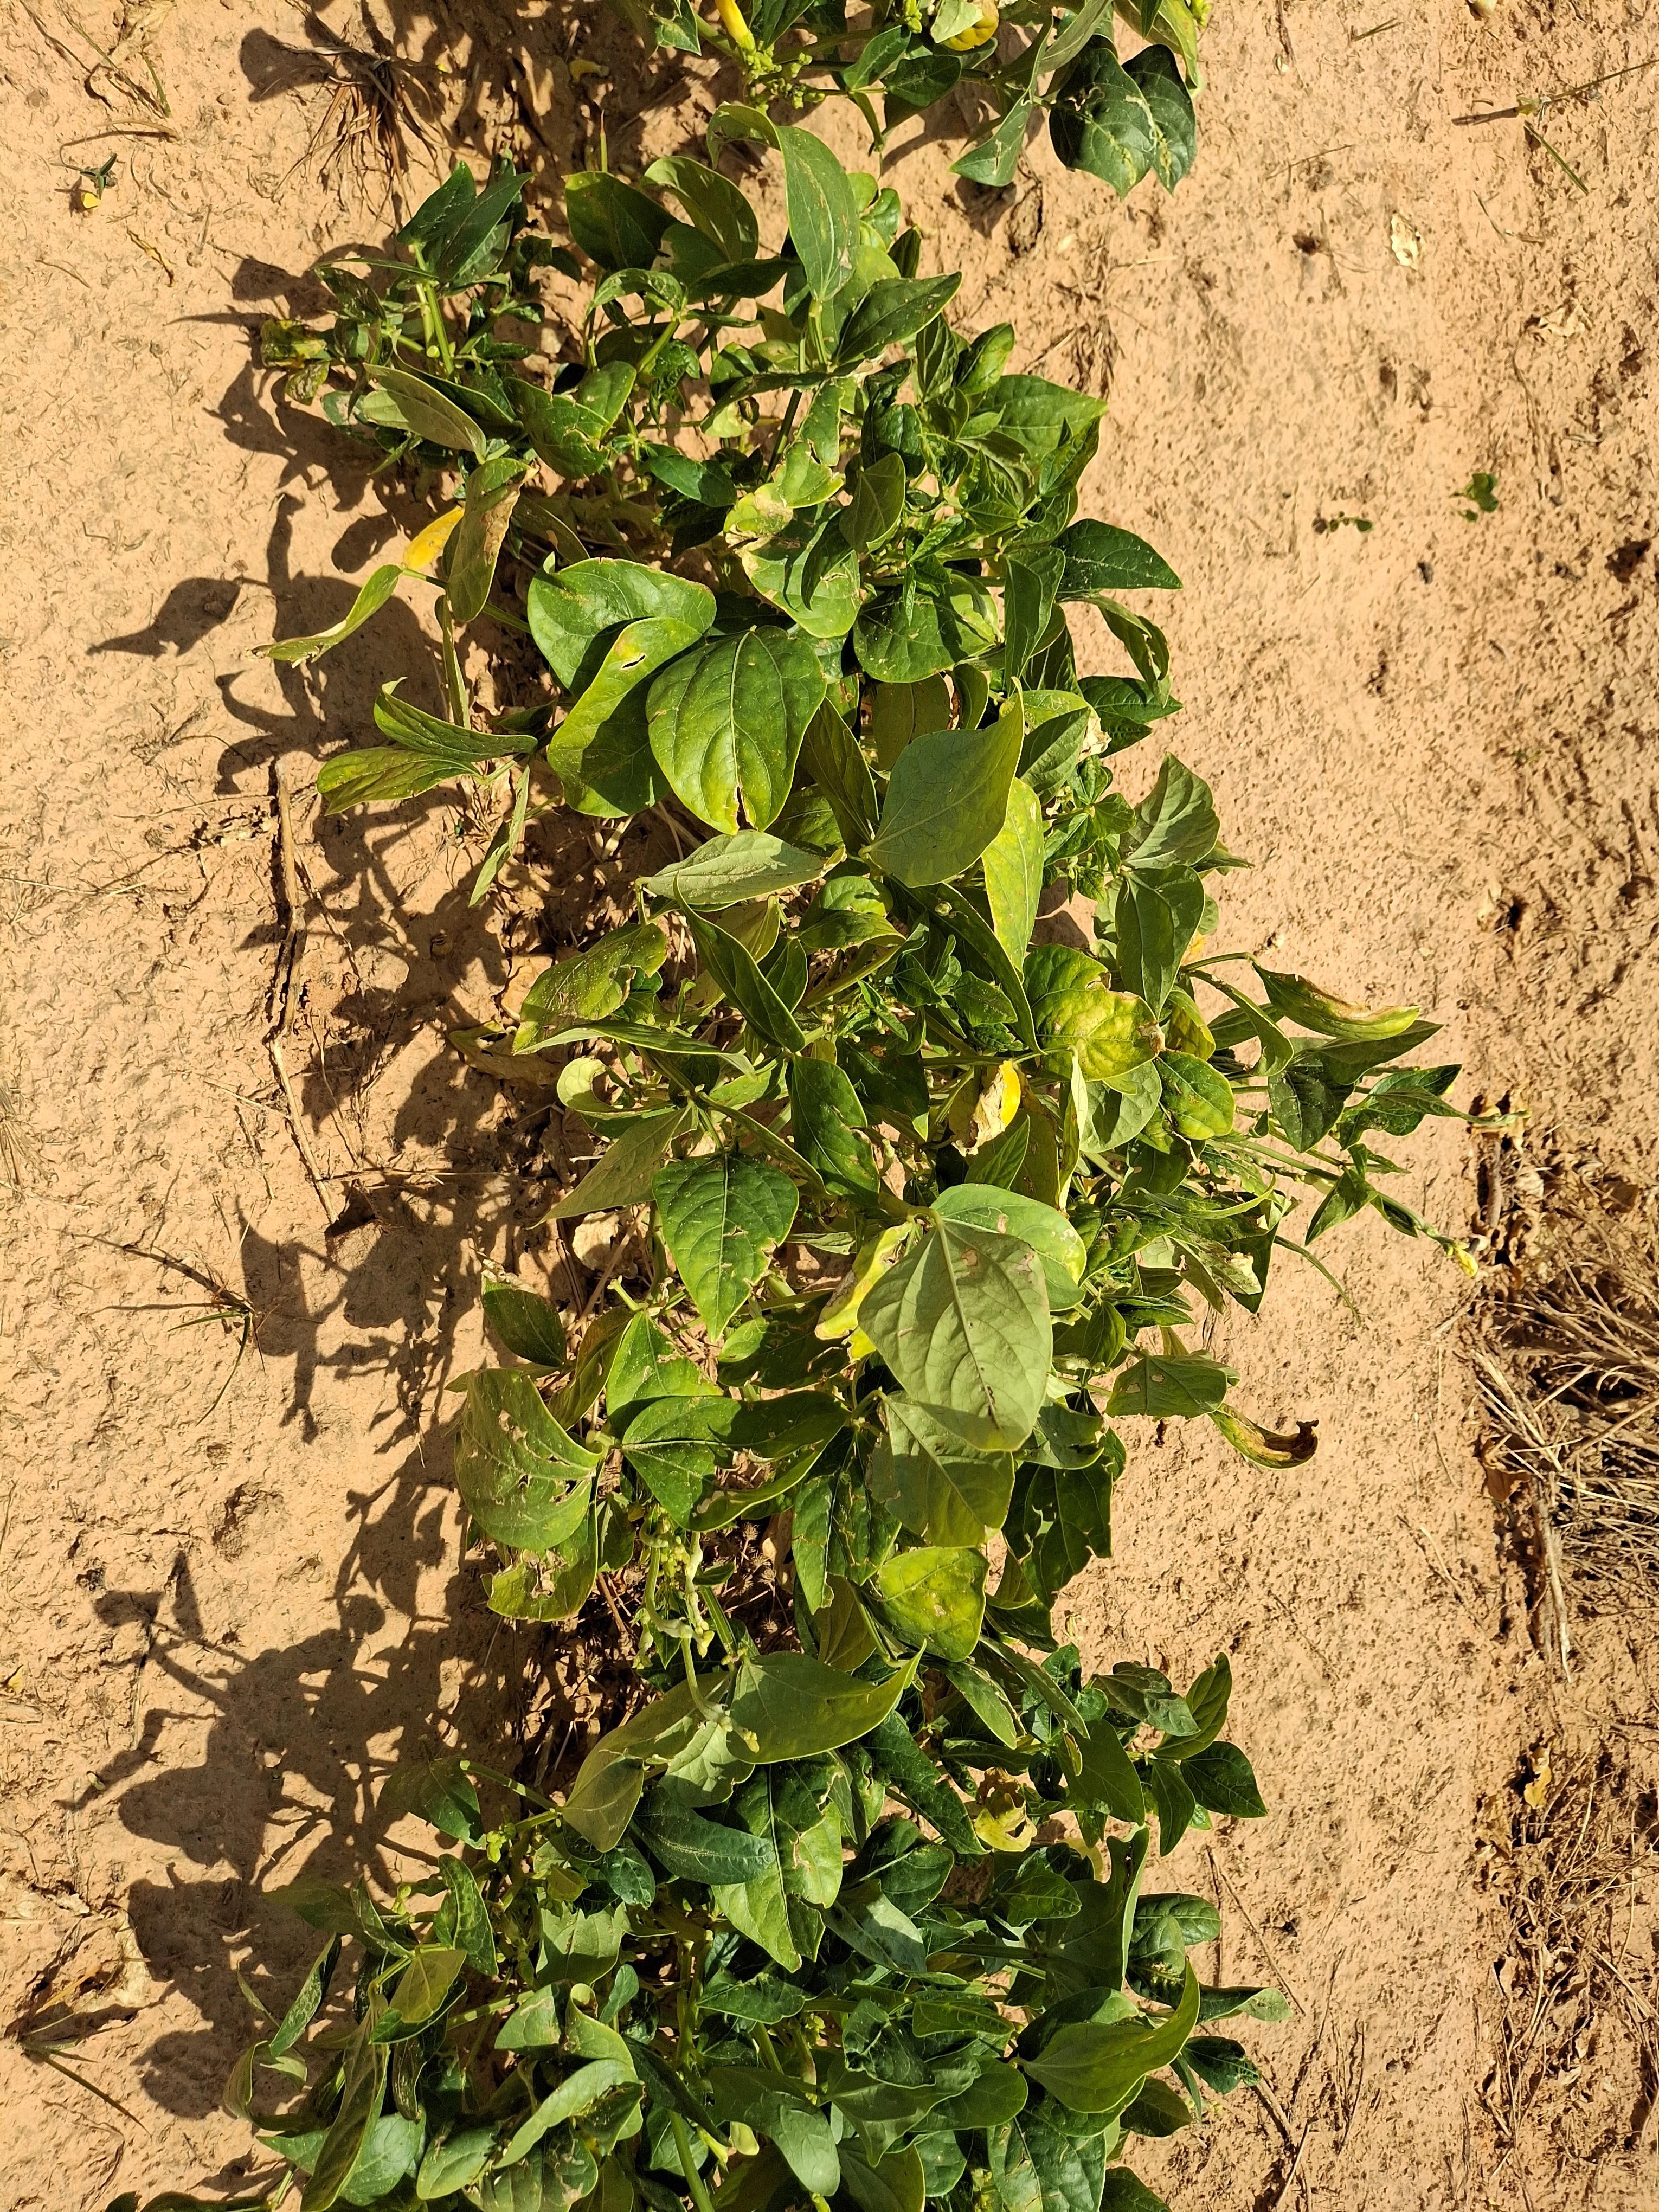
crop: cowpea
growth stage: harvest maturity
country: Nigeria
